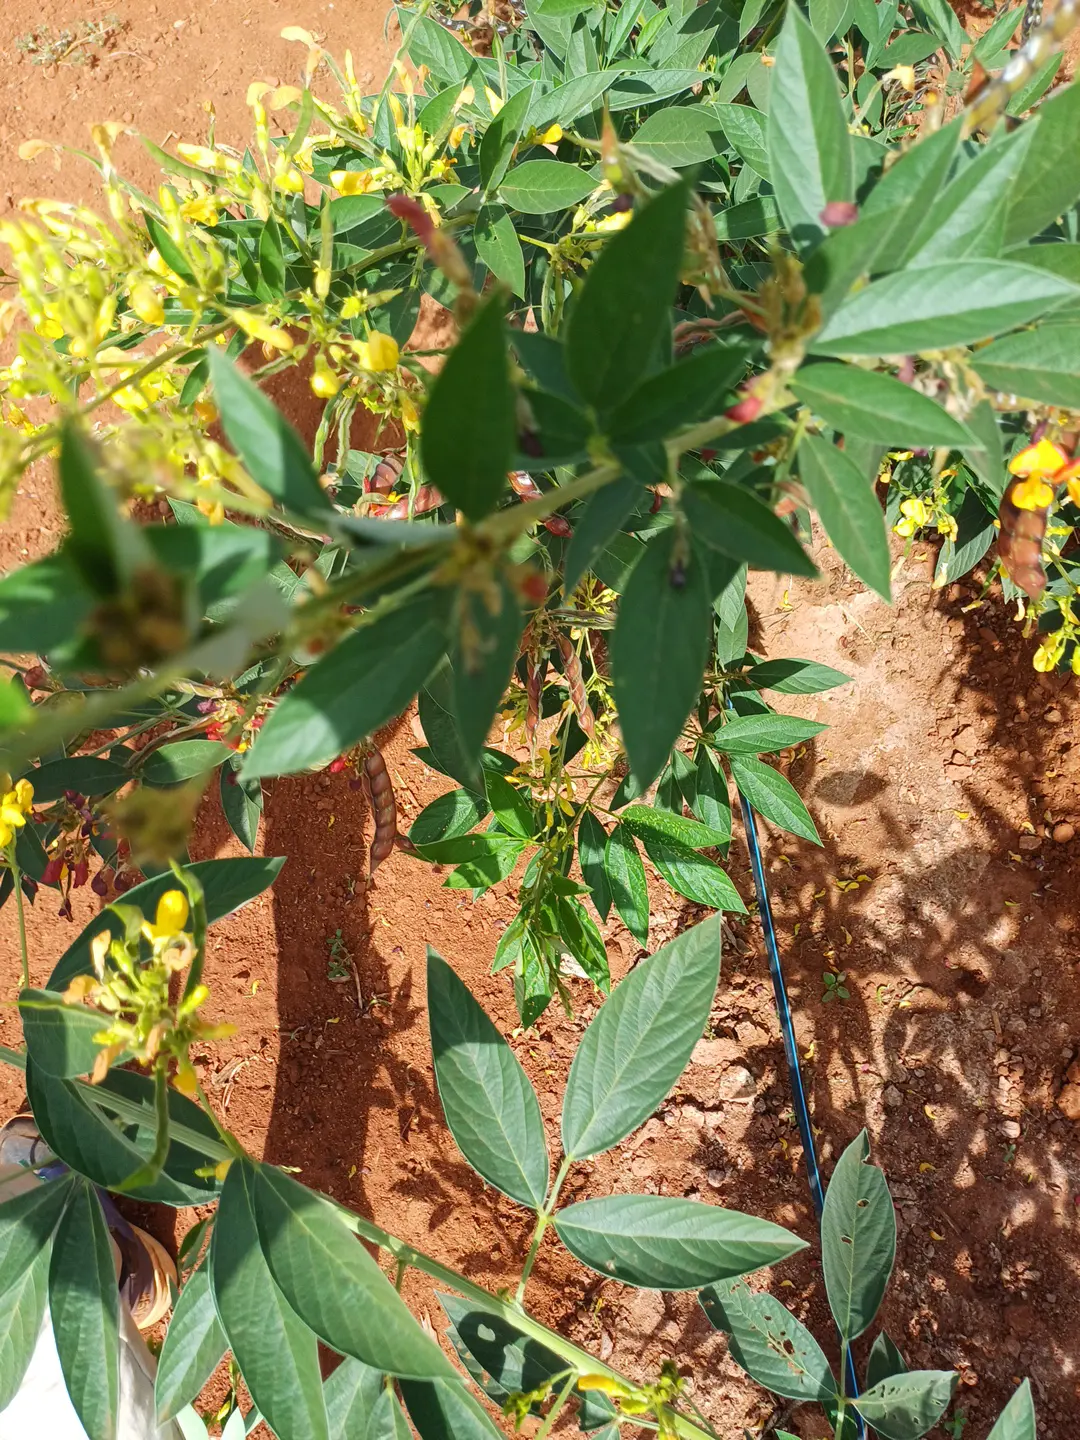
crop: pigeonpea
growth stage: development pod
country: Kenya
